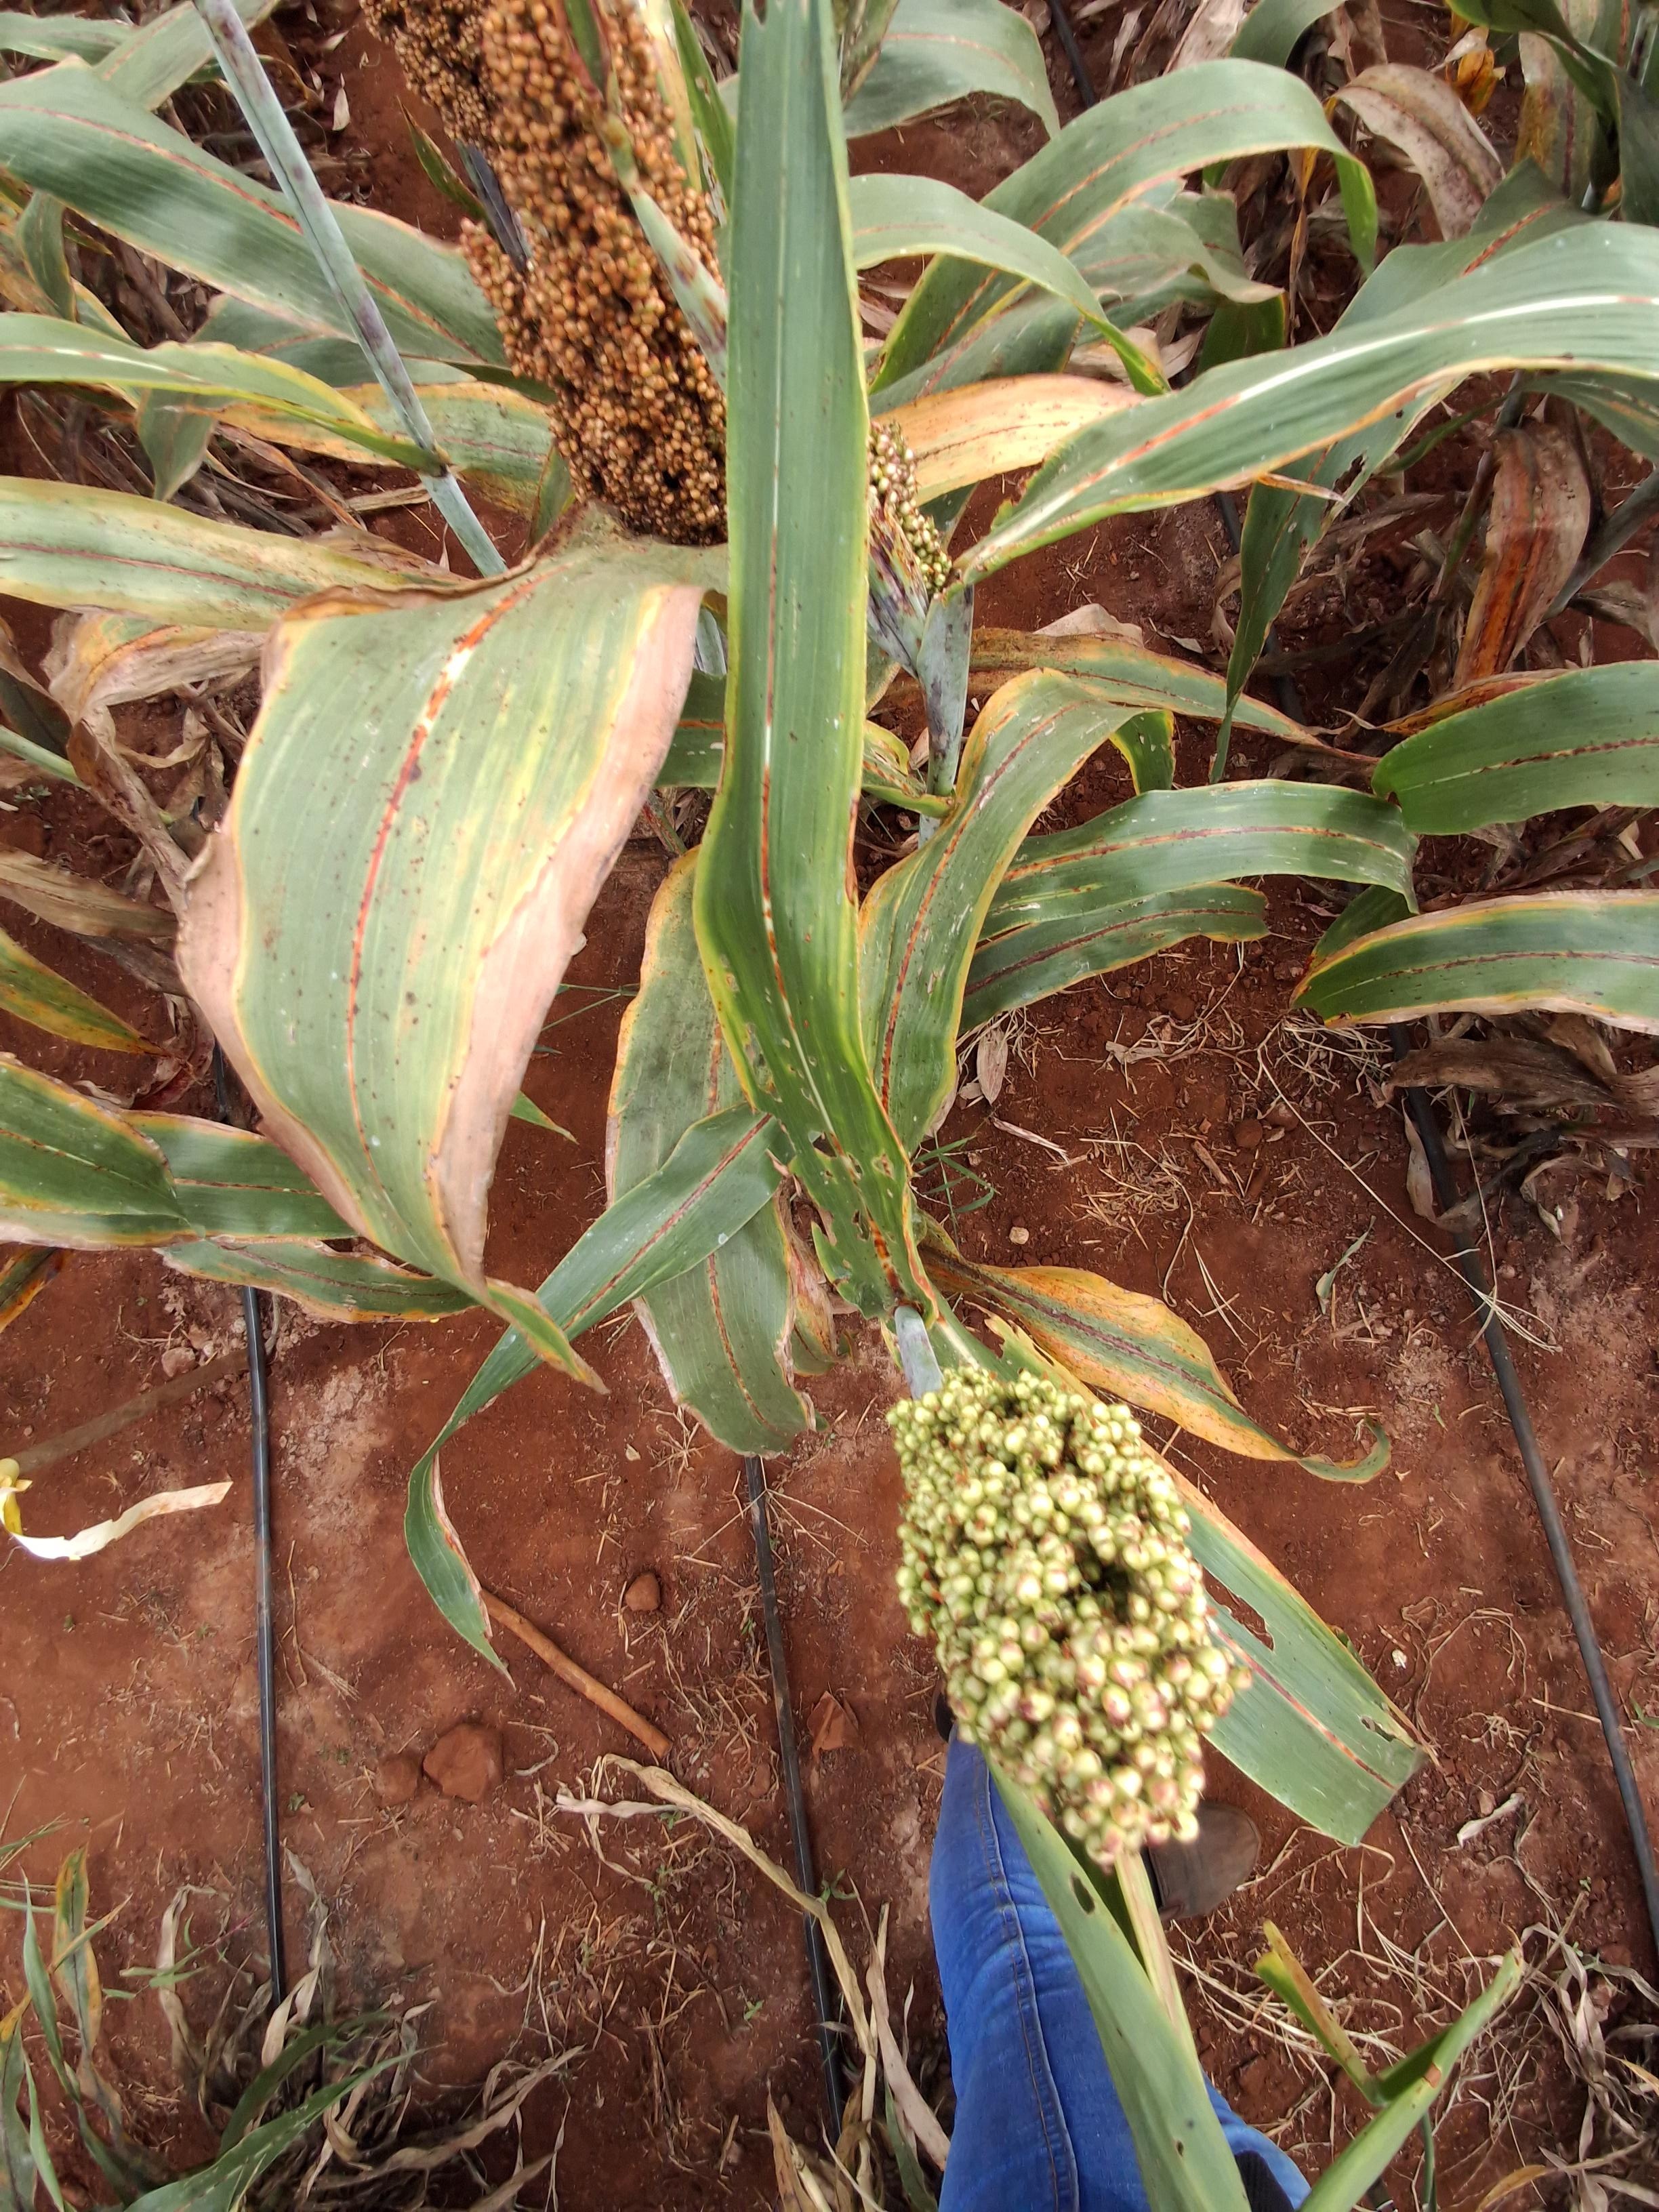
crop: sorghum
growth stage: filling grain
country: Kenya
